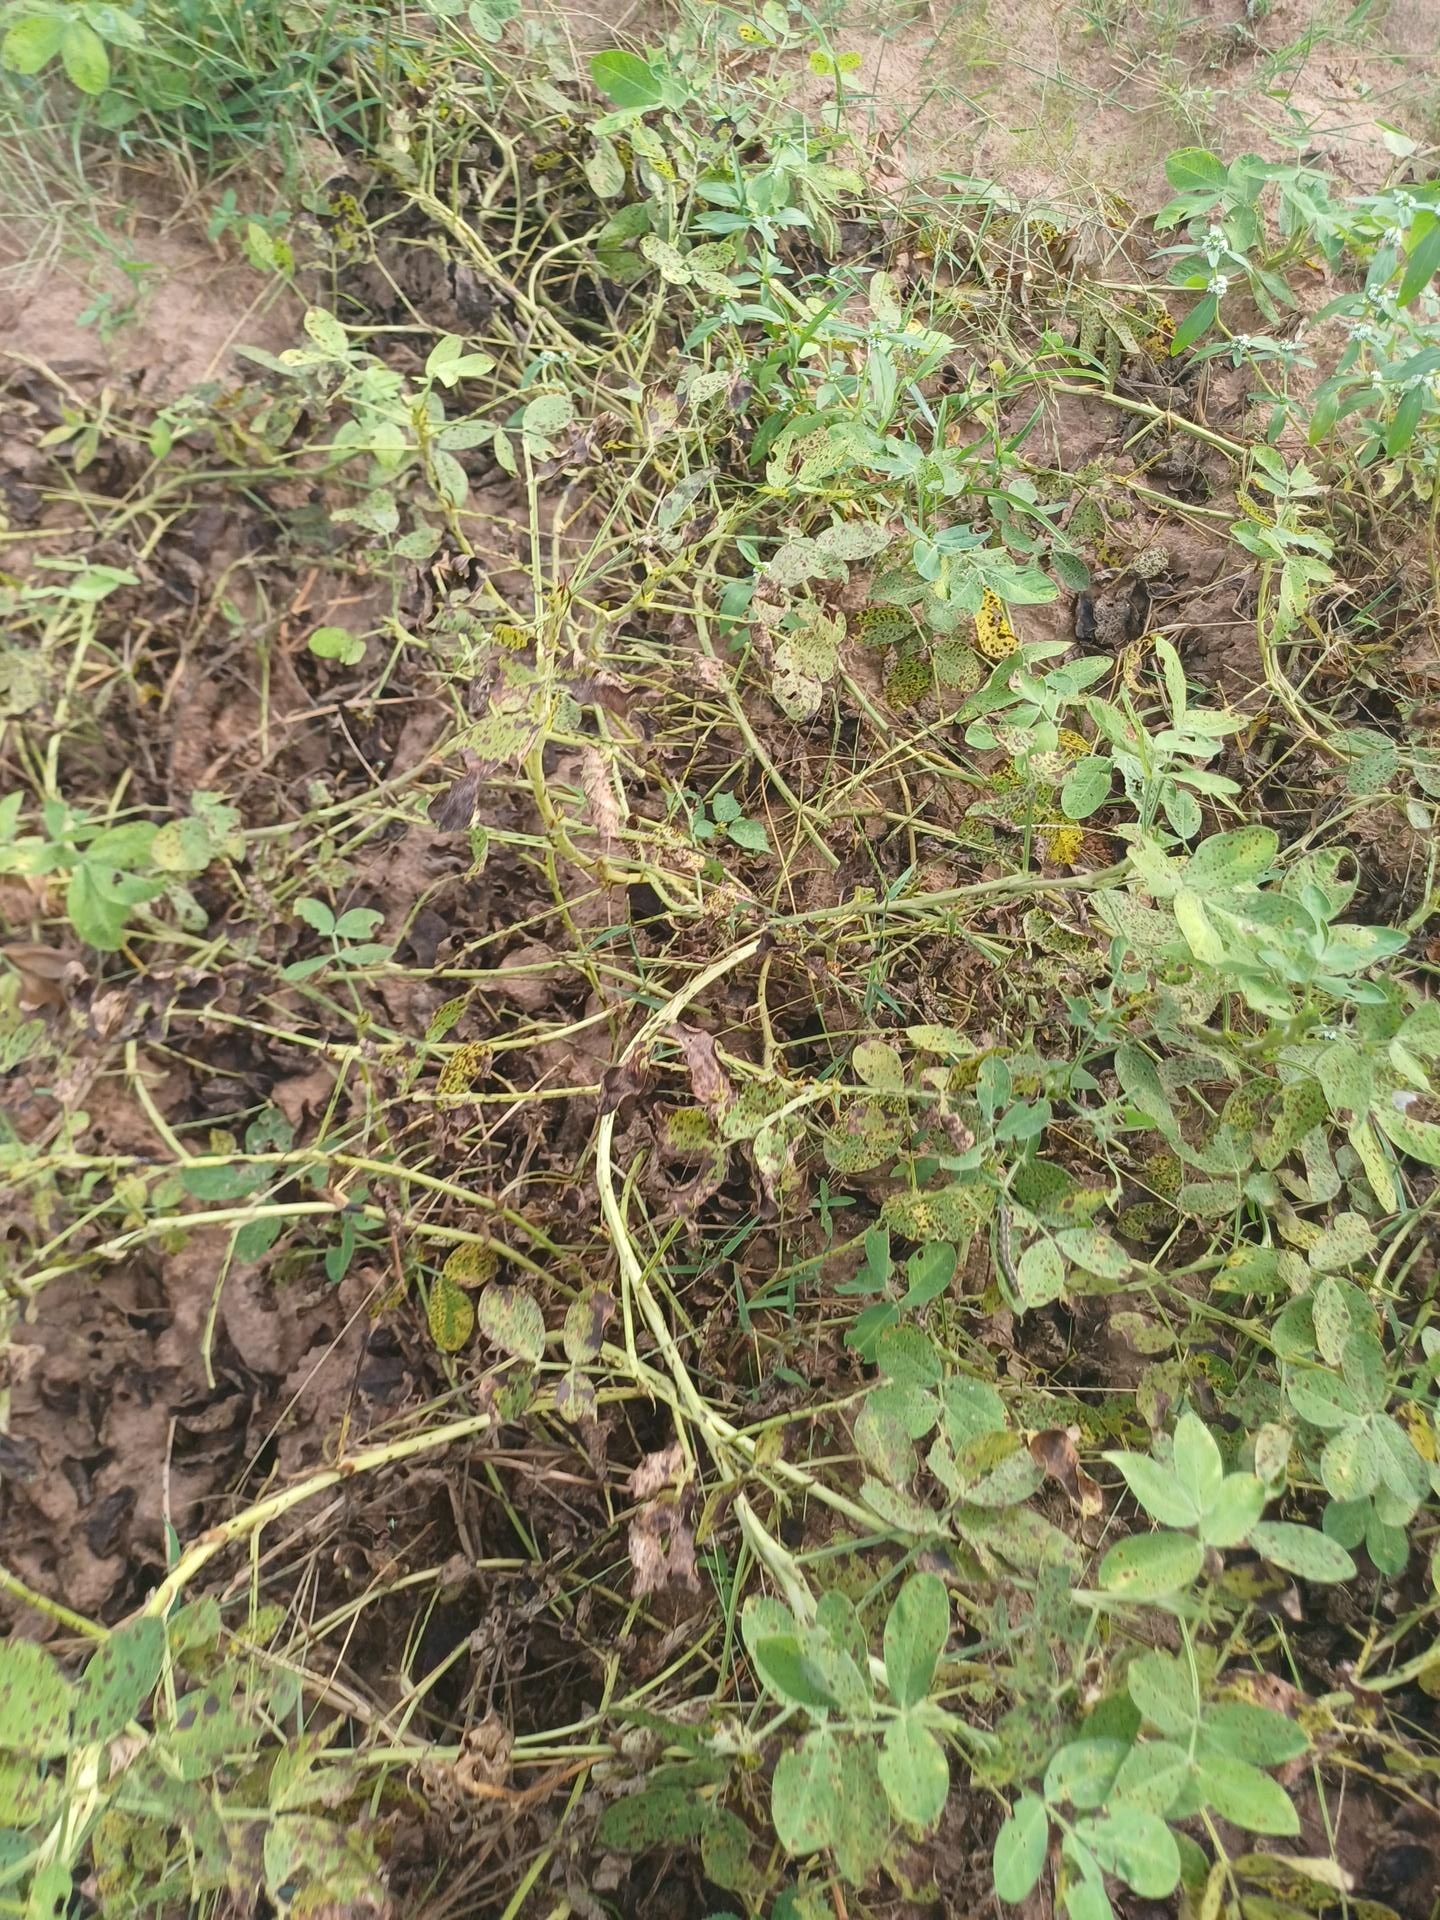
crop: groundnut
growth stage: flowering
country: Senegal
